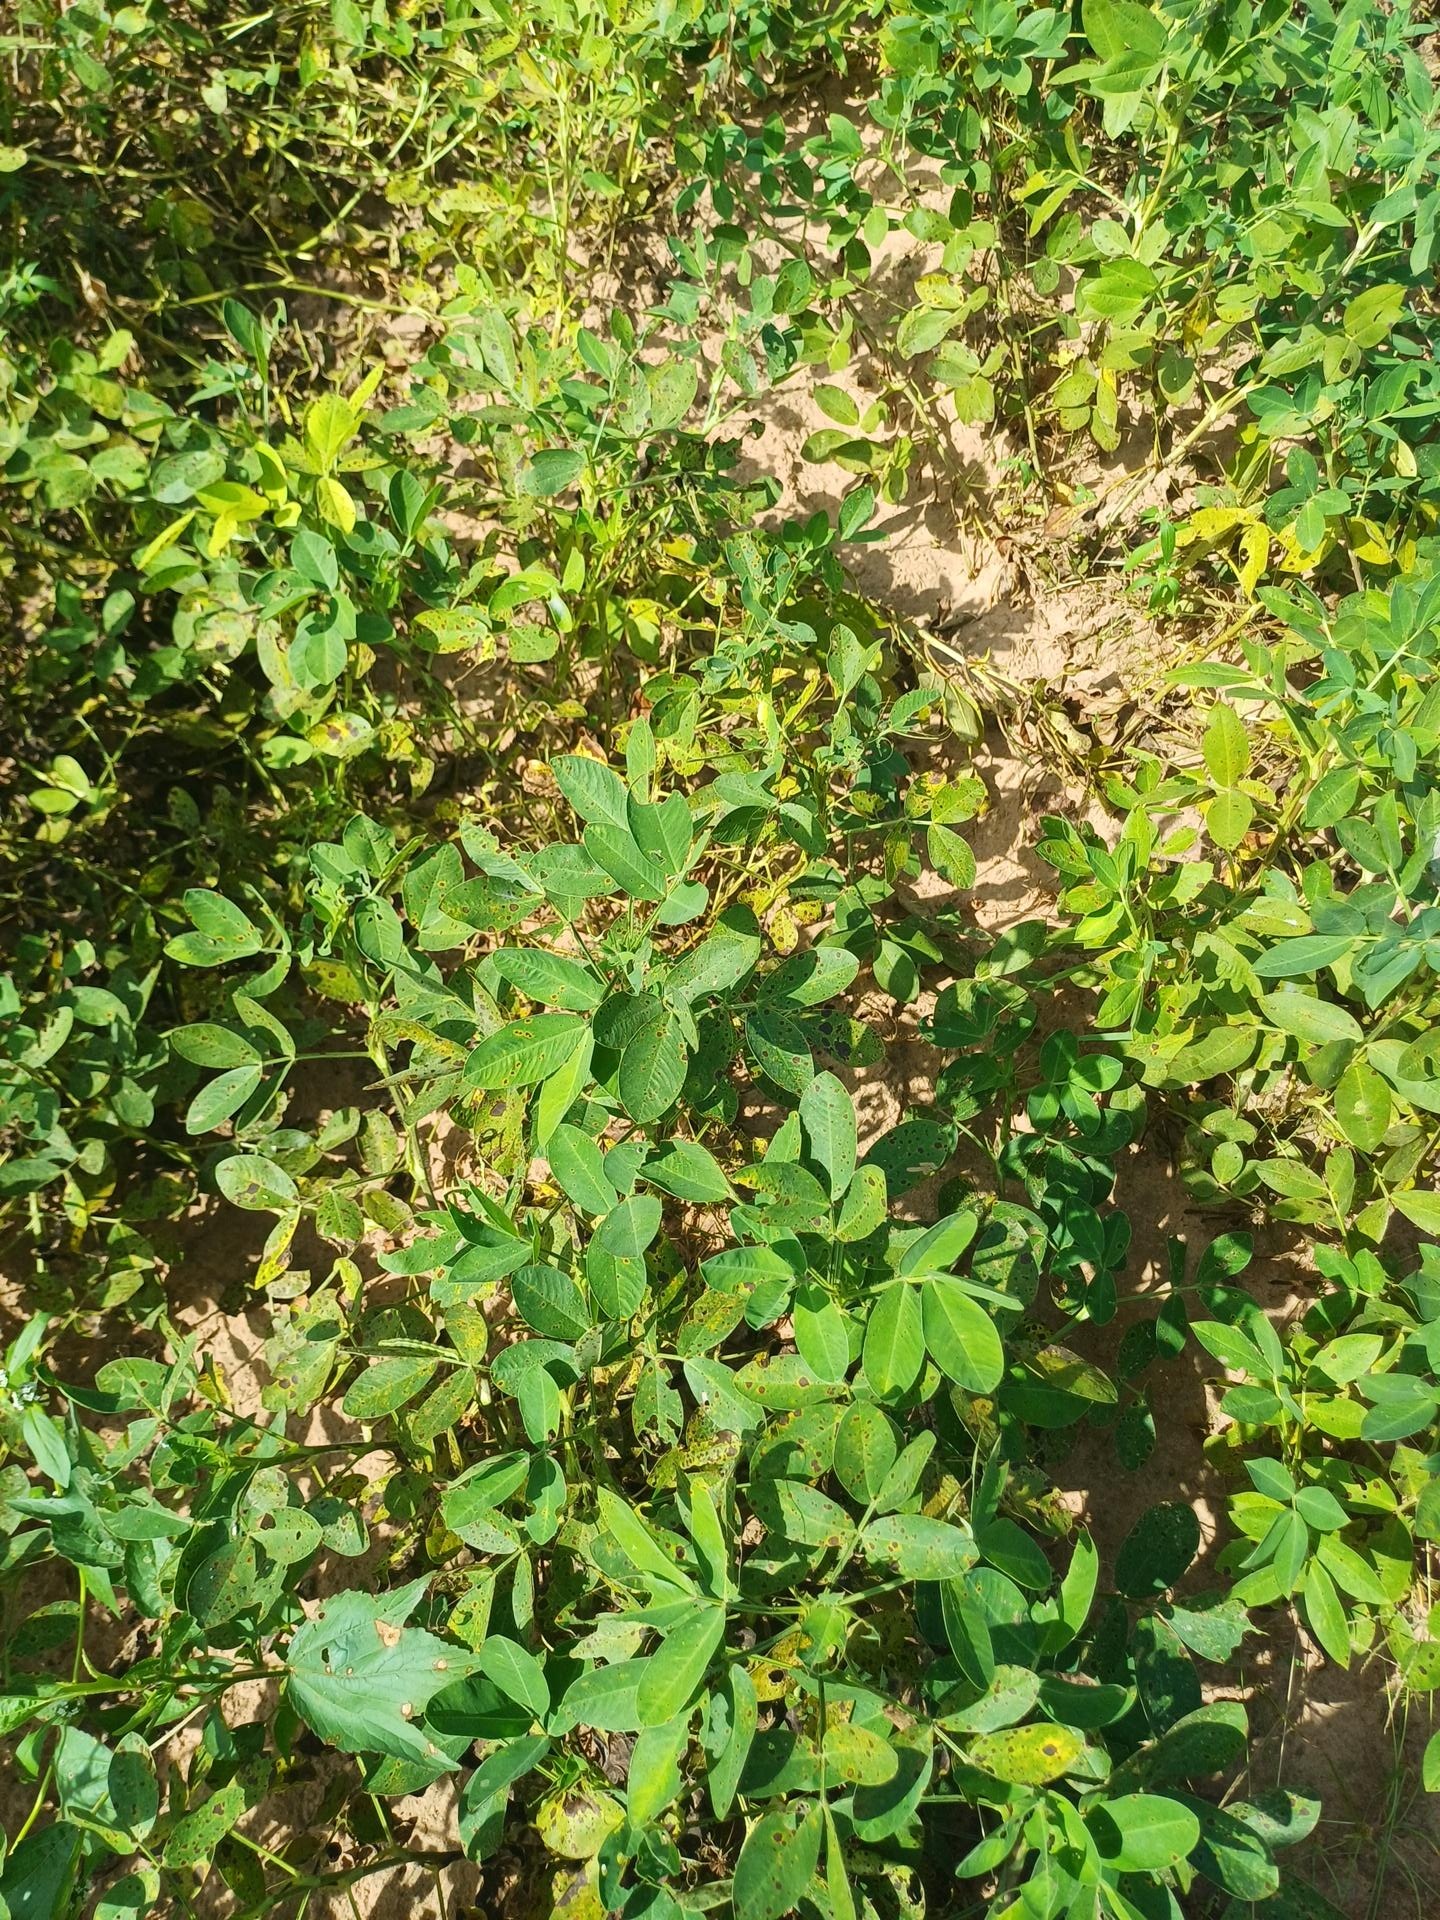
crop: groundnut
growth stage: flowering
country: Senegal
